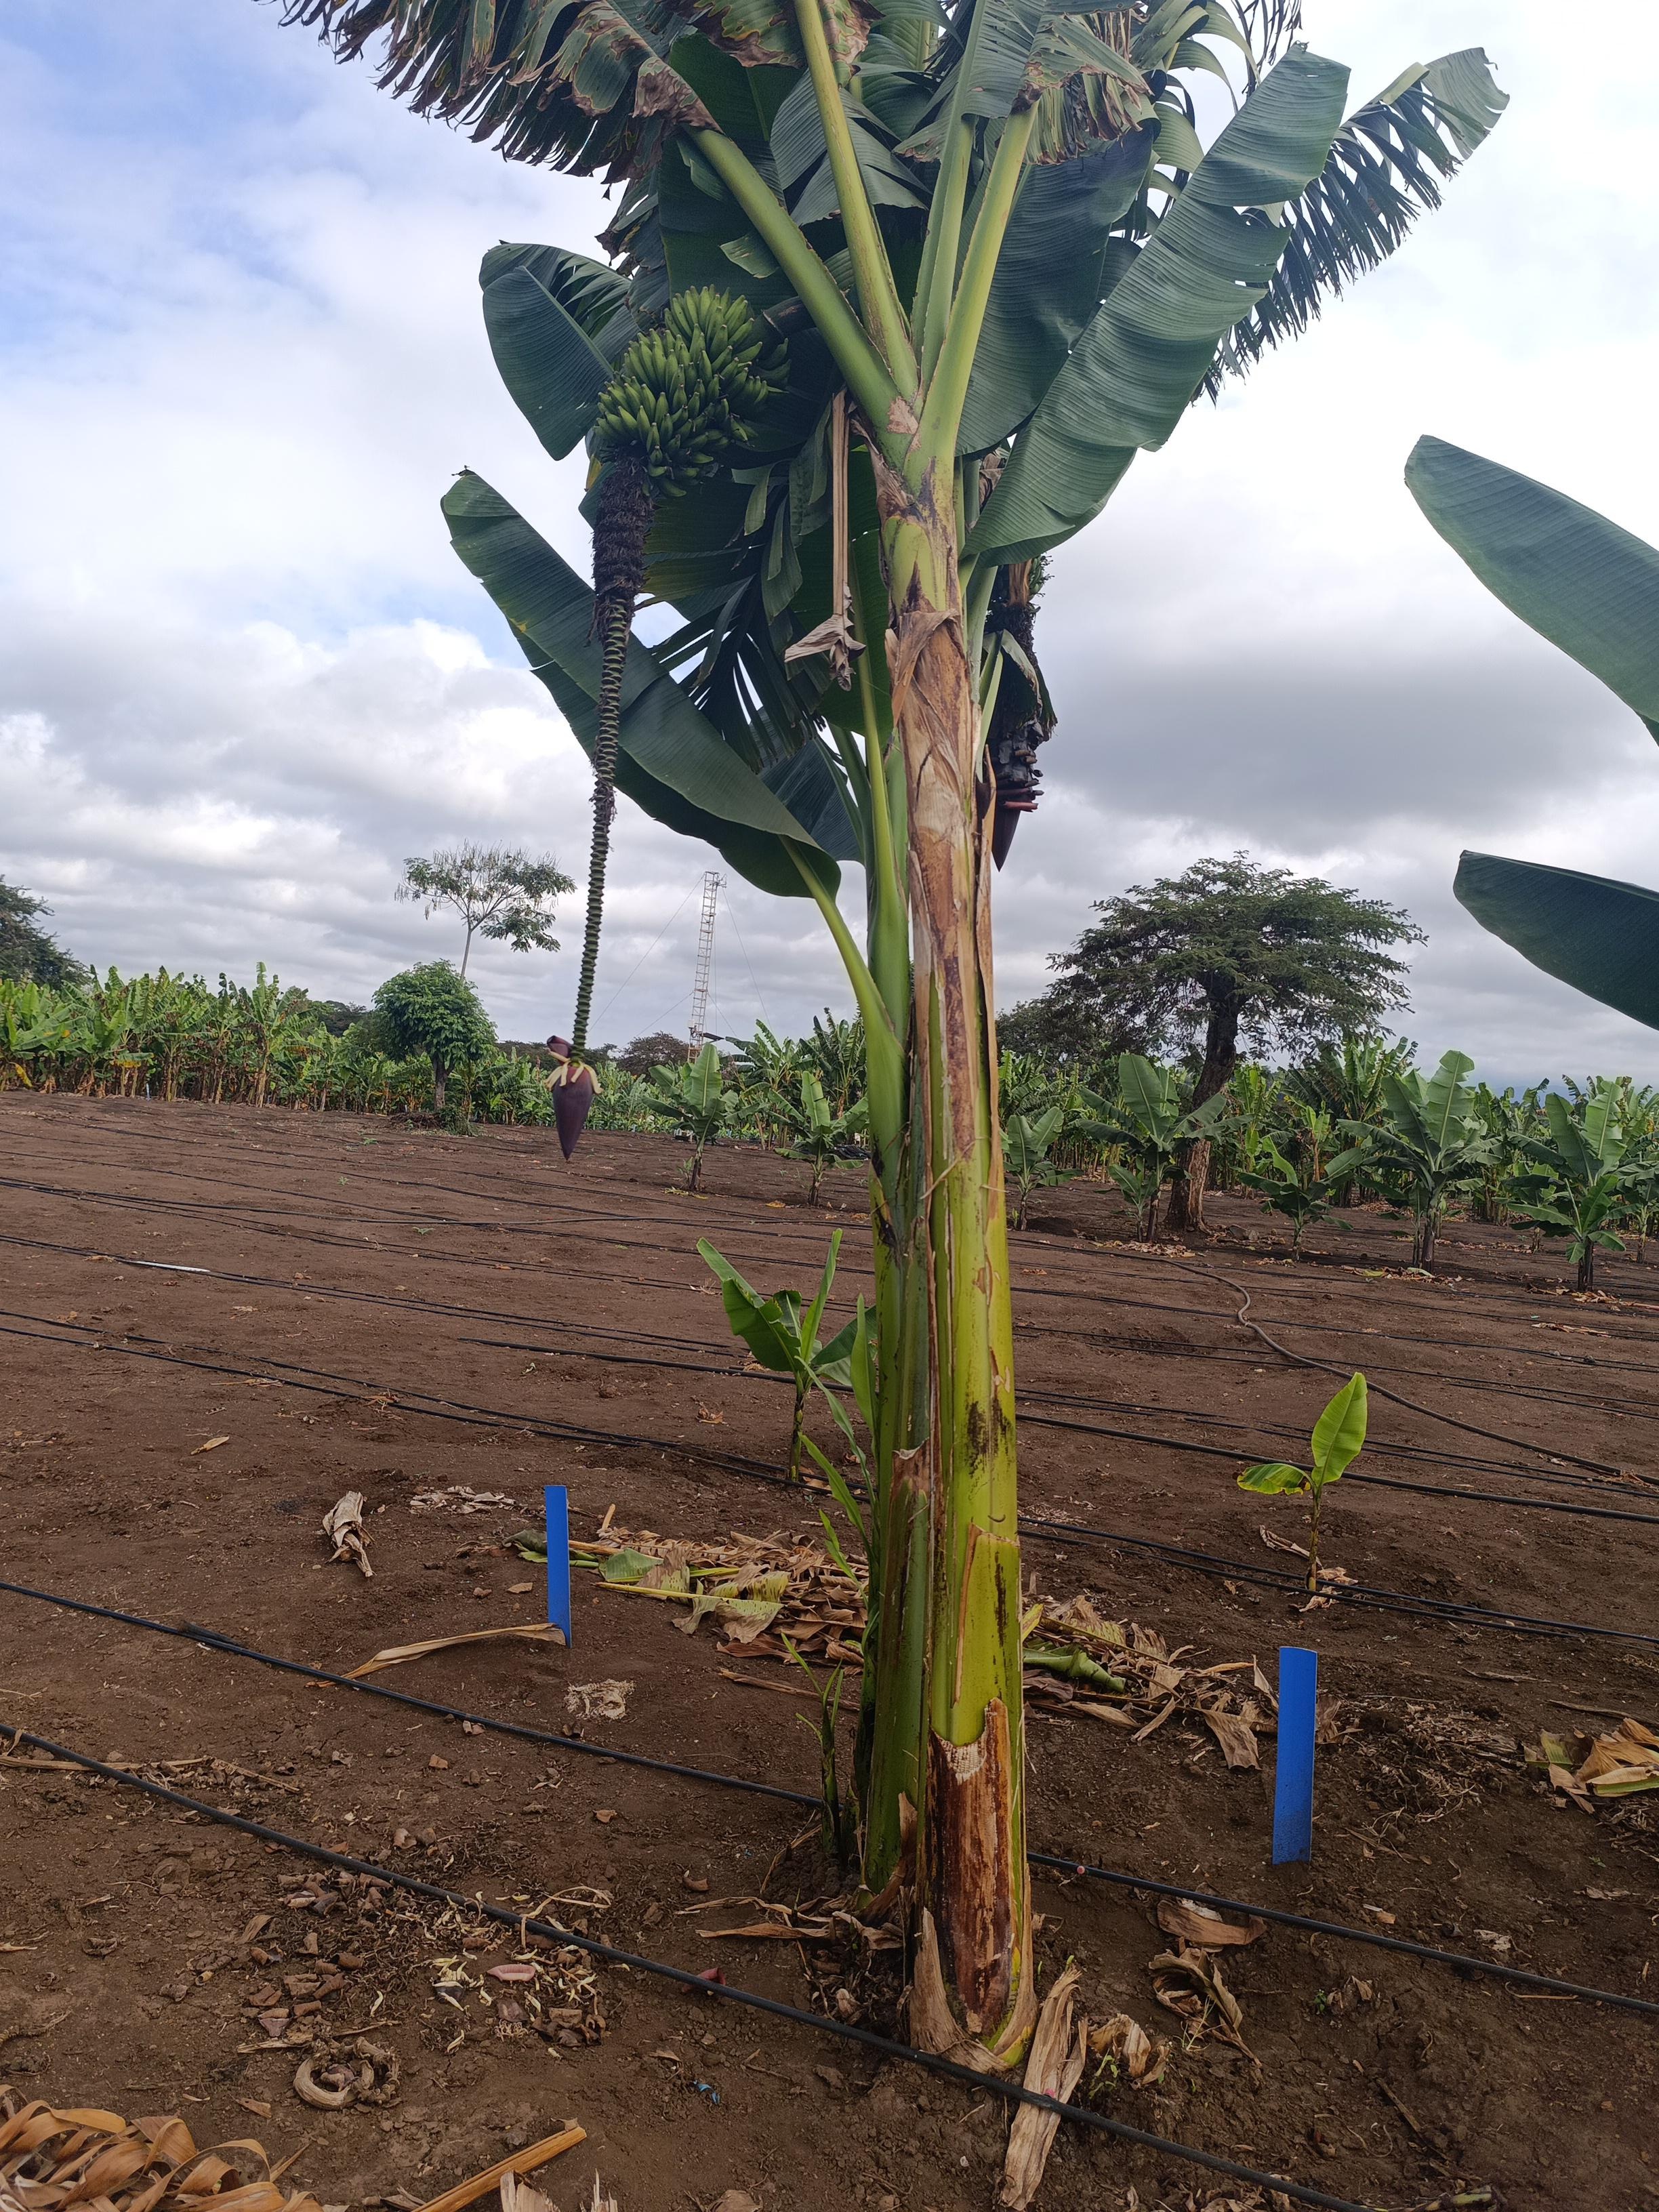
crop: banana
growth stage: maturity
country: Tanzania
